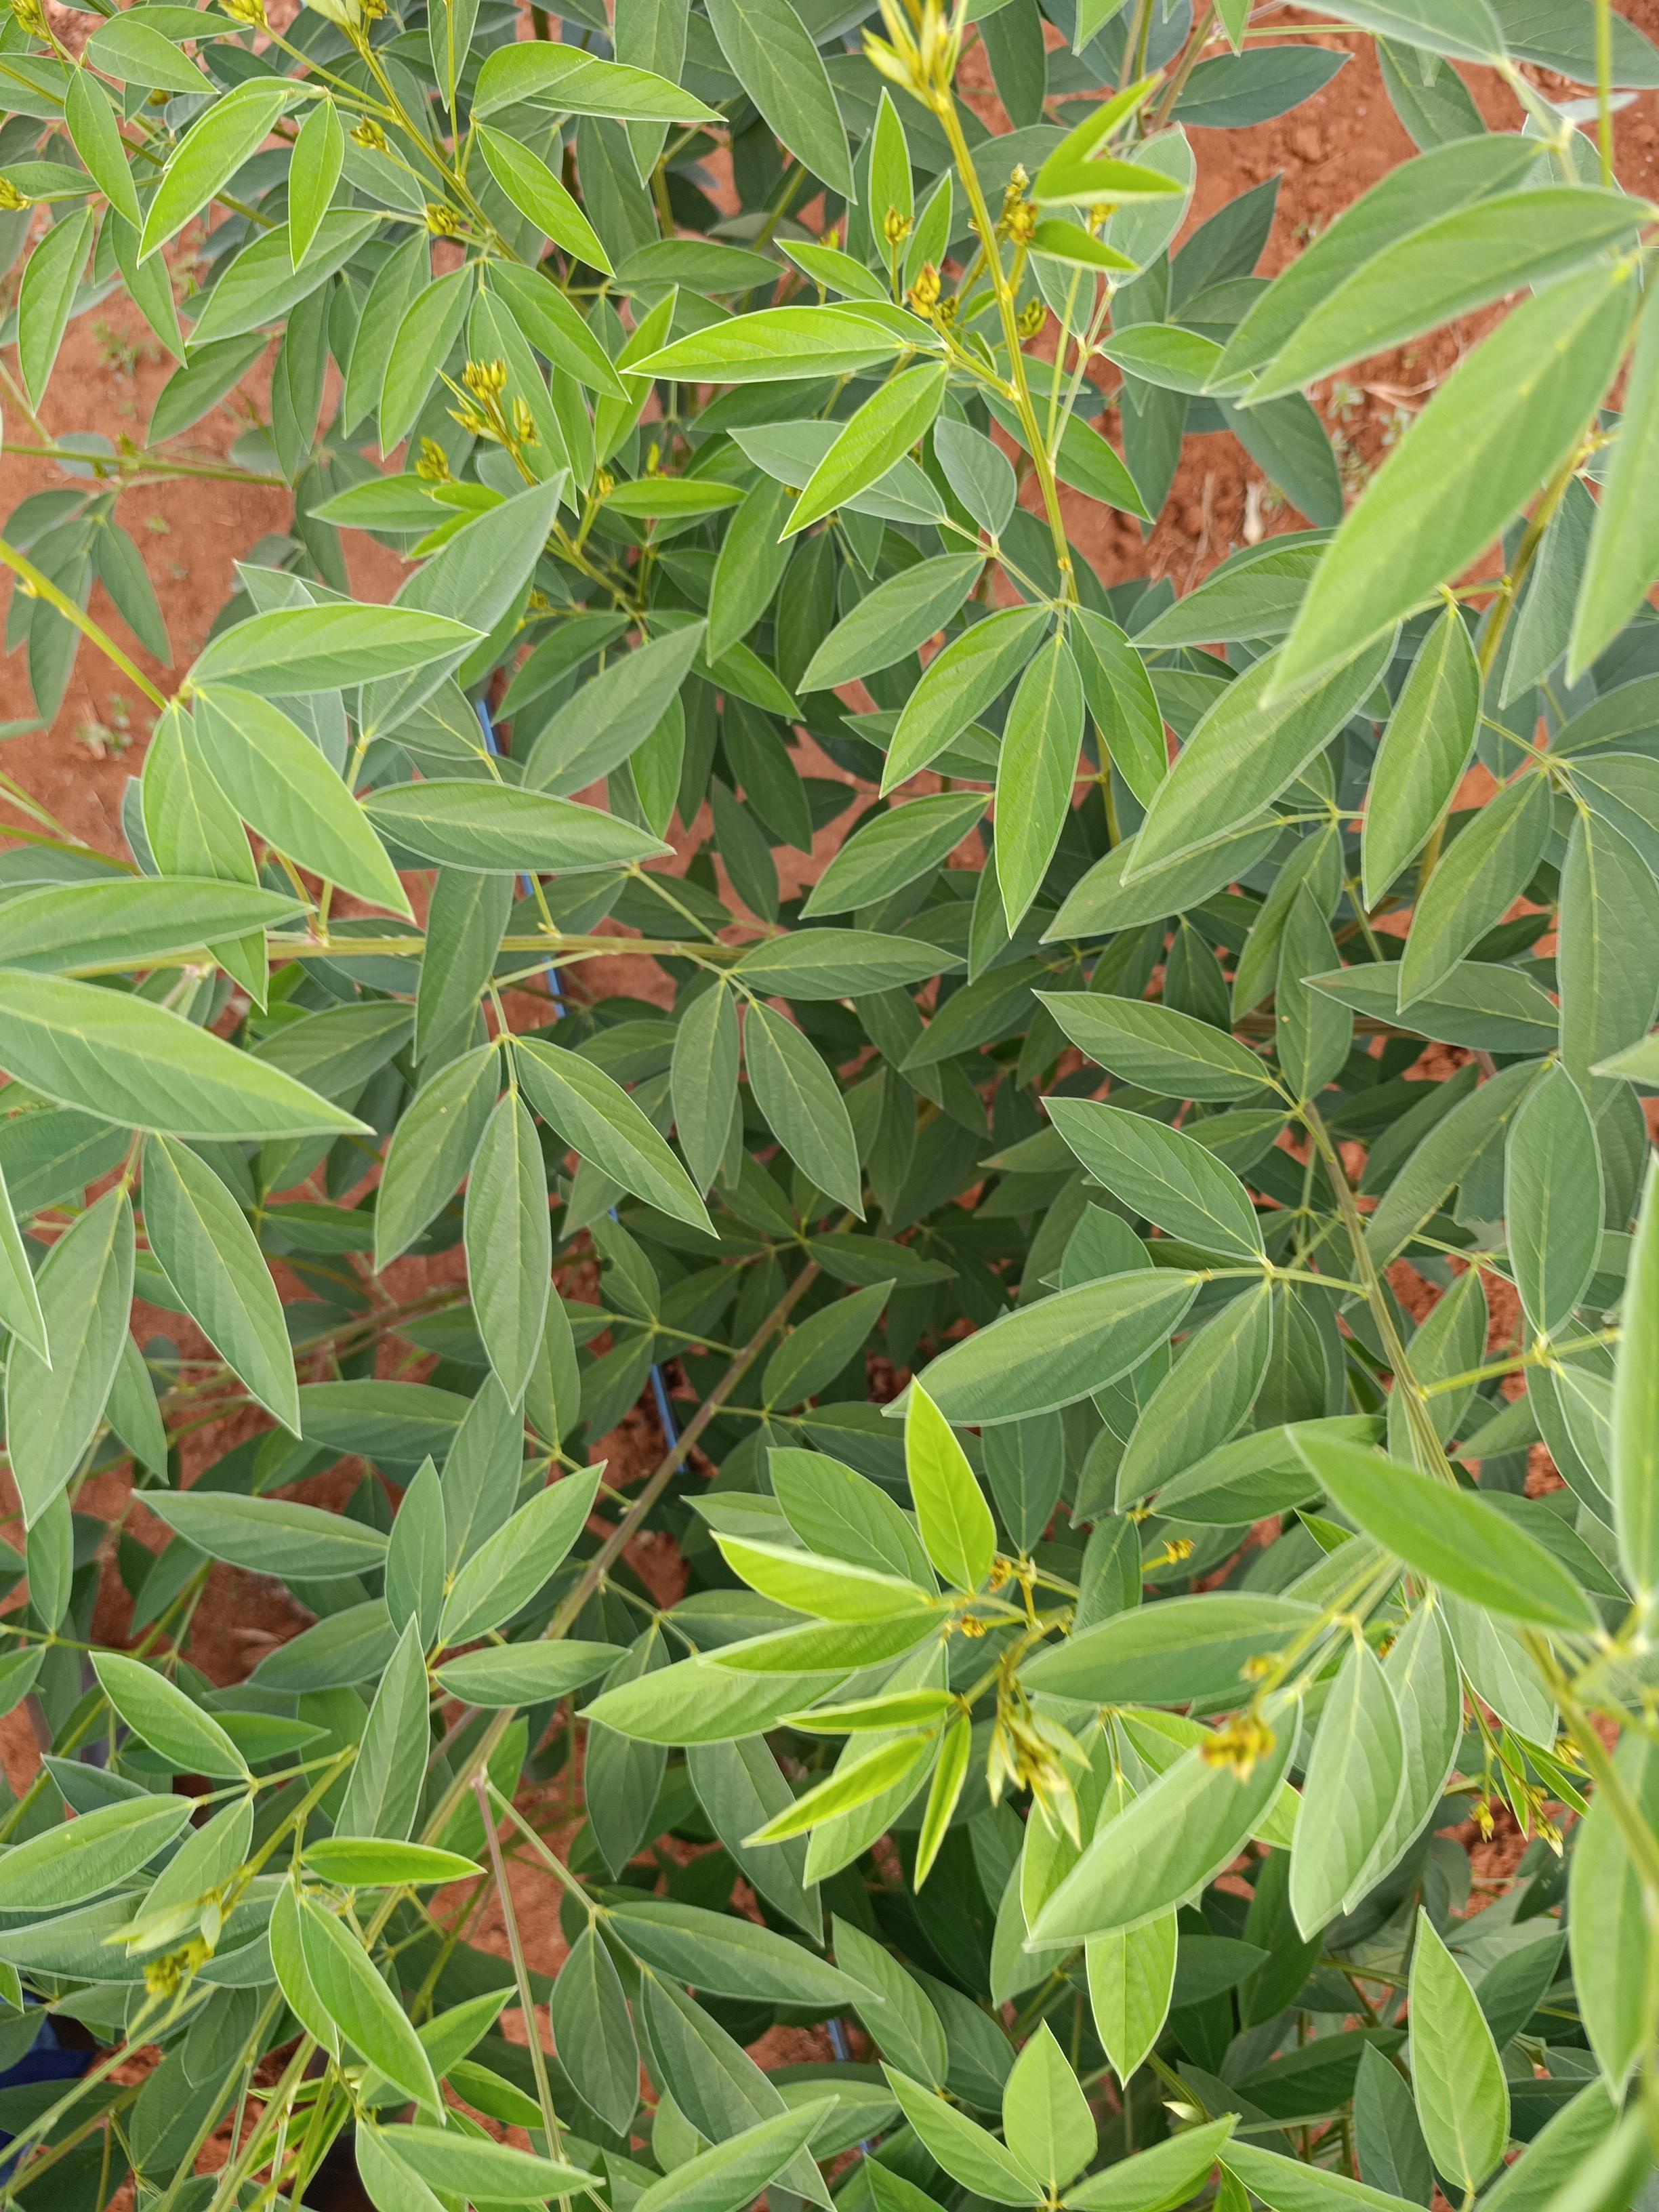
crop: pigeonpea
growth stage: flowering
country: Kenya
